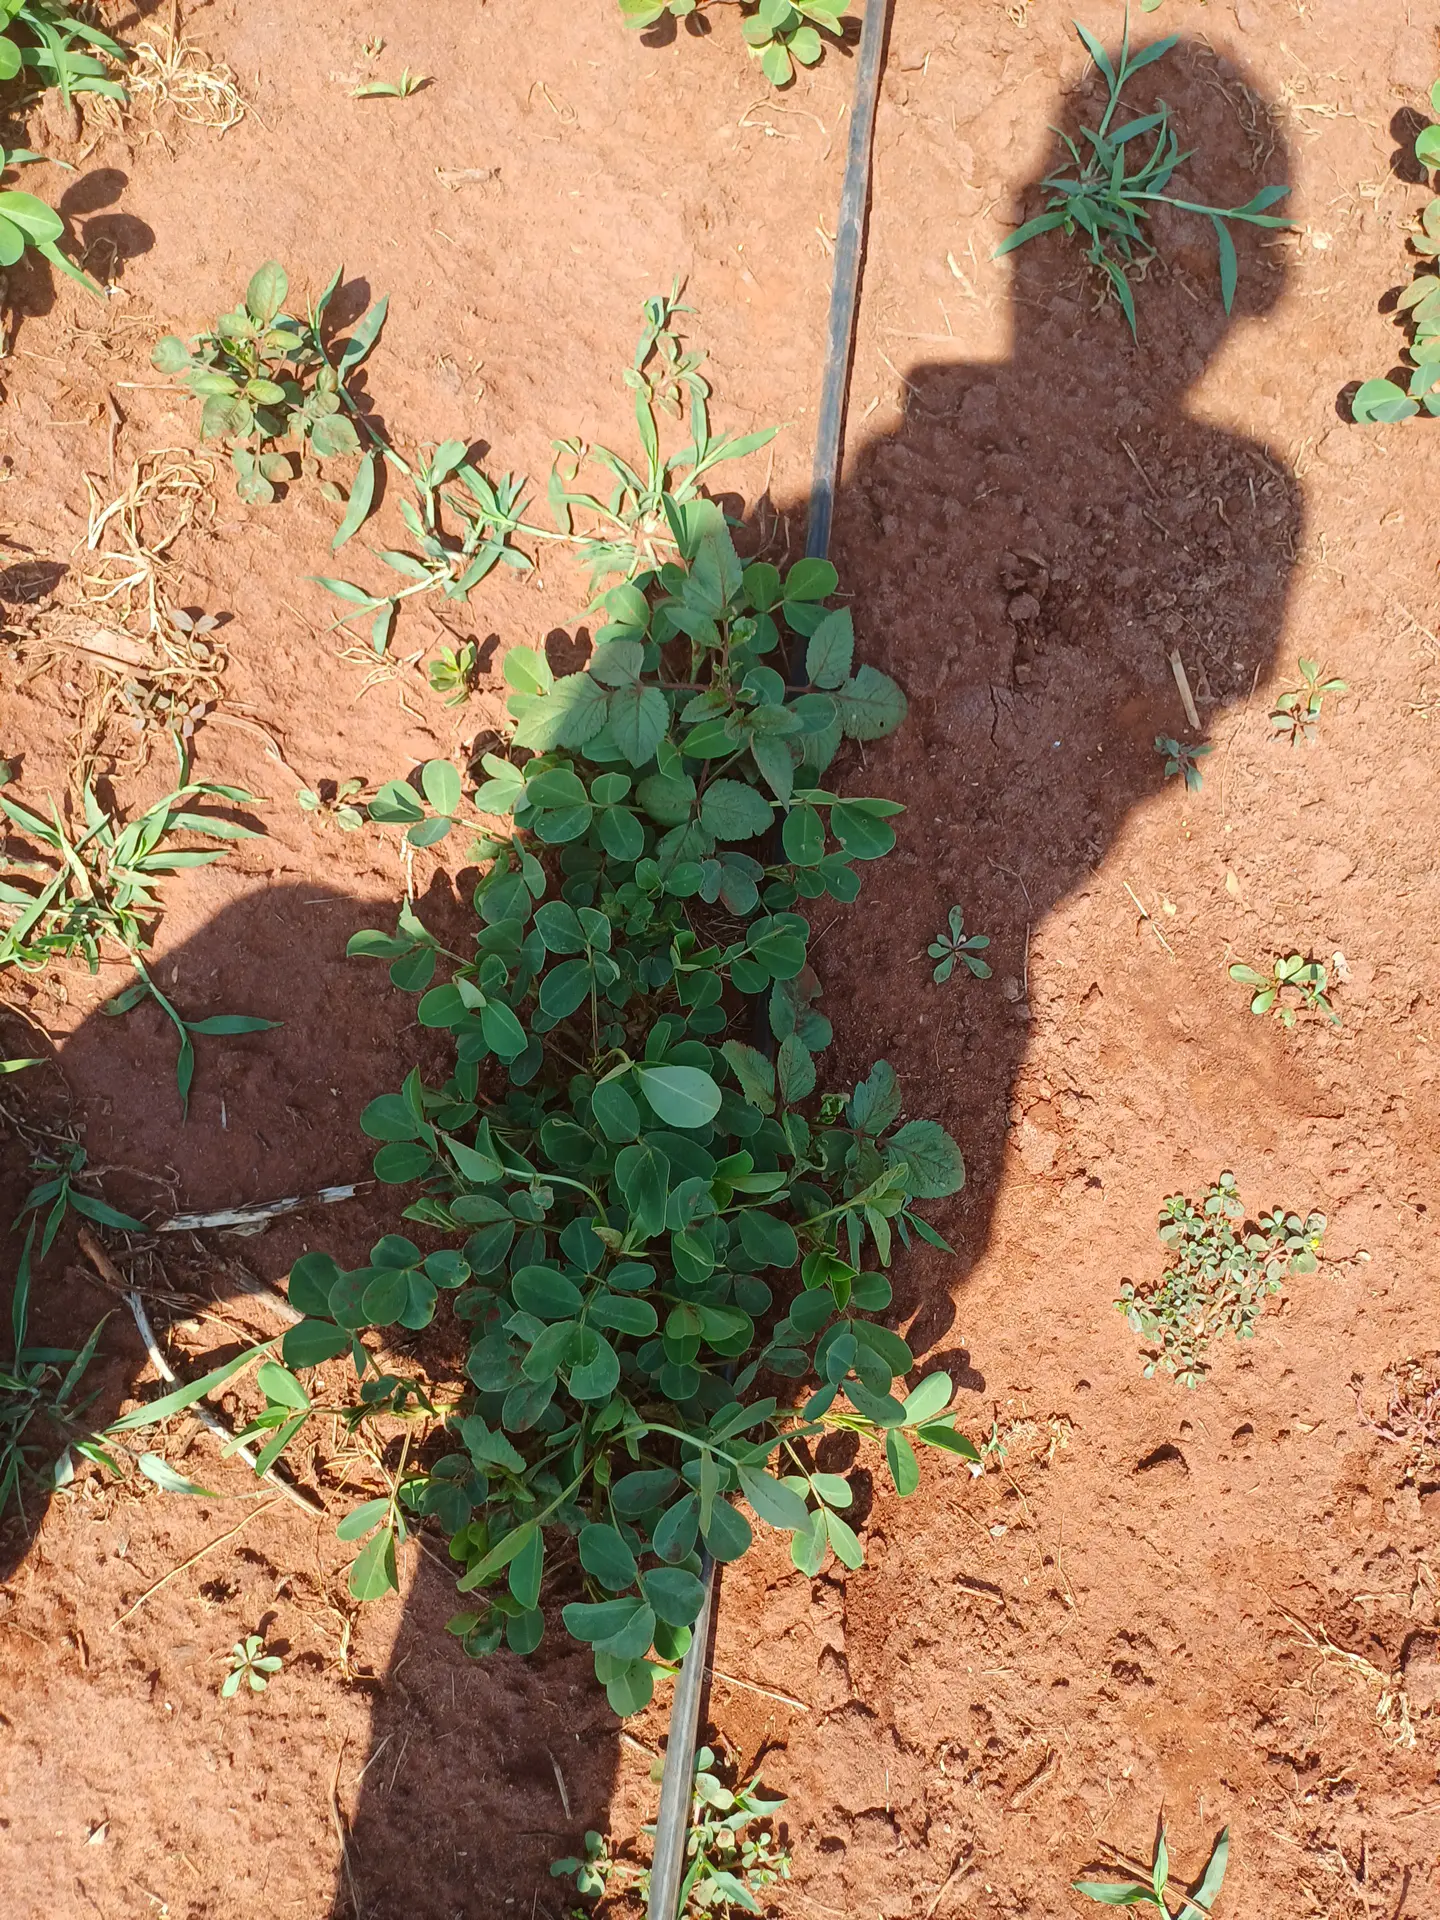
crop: groundnut
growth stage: vegetative
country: Kenya
